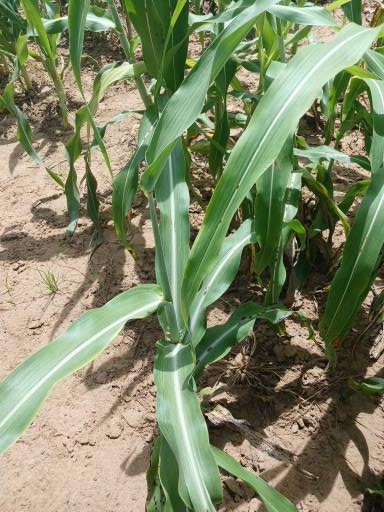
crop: sorghum
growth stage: heading tuber
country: Senegal
